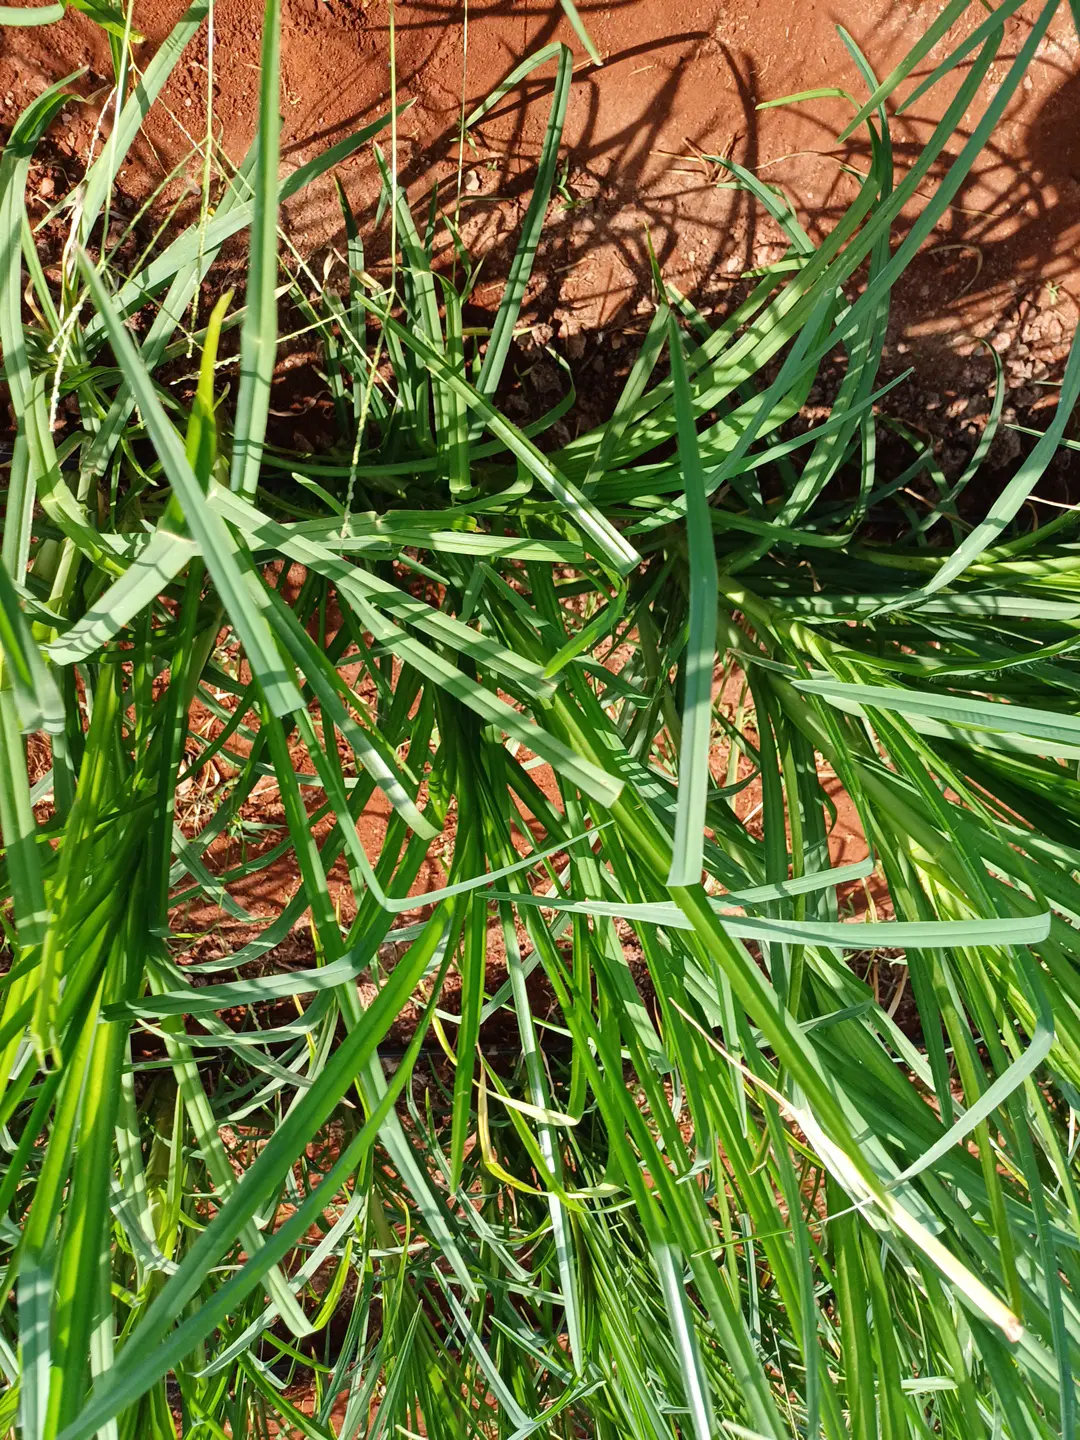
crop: finger millet
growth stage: flowering
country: Kenya
